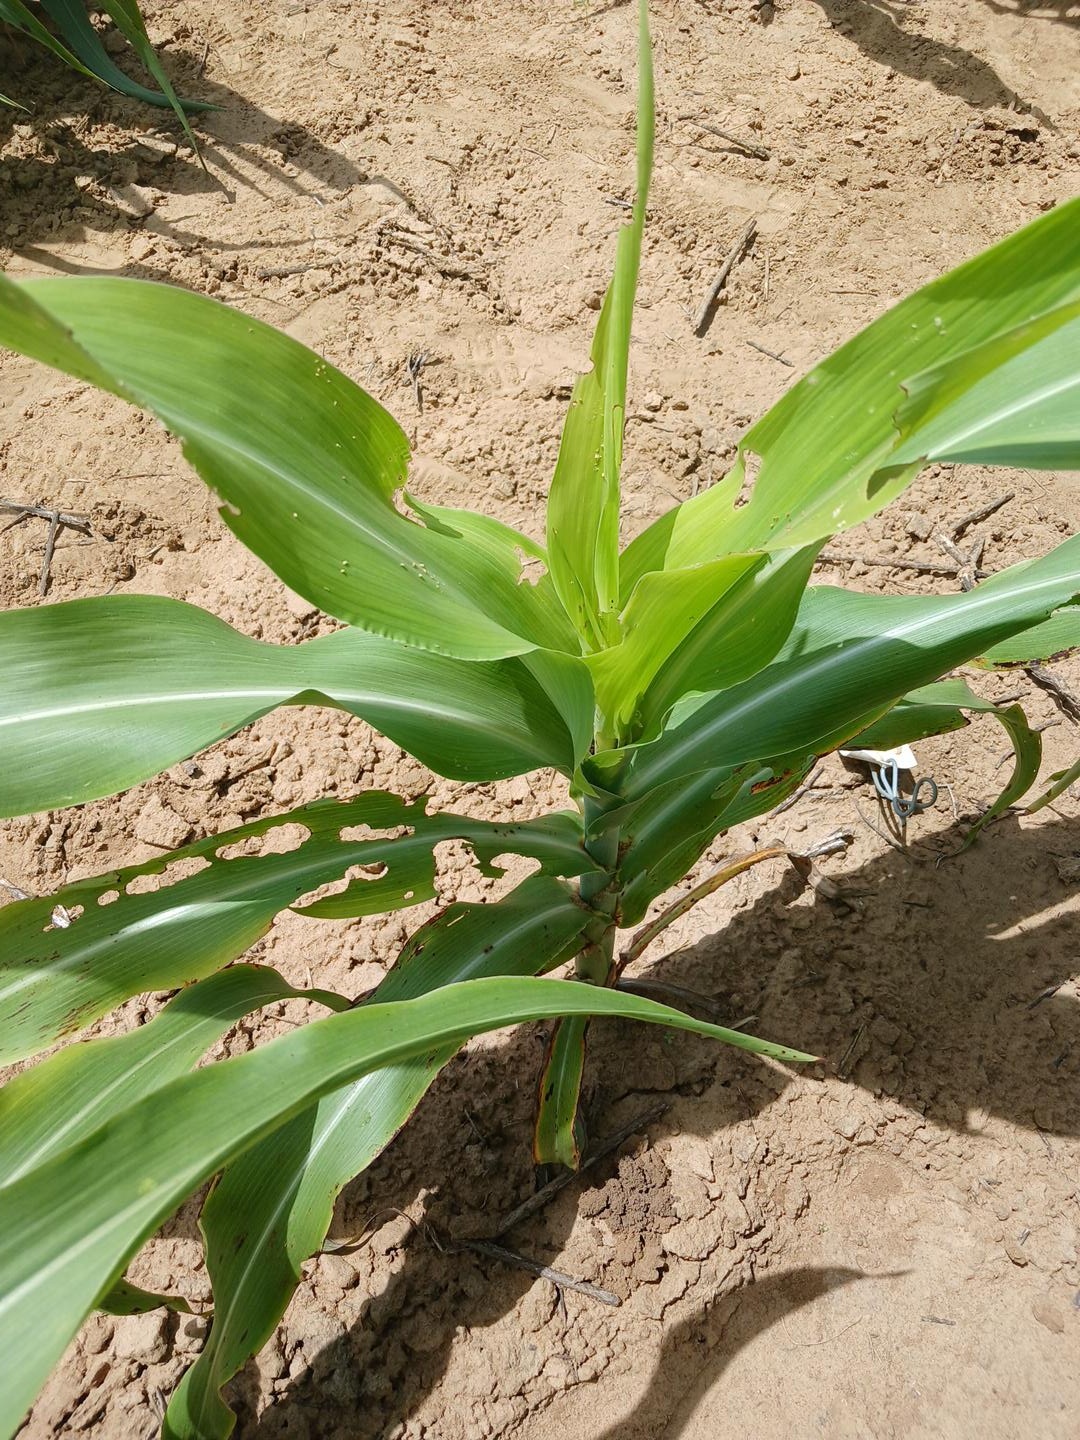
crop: sorghum
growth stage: vegetative
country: Senegal
